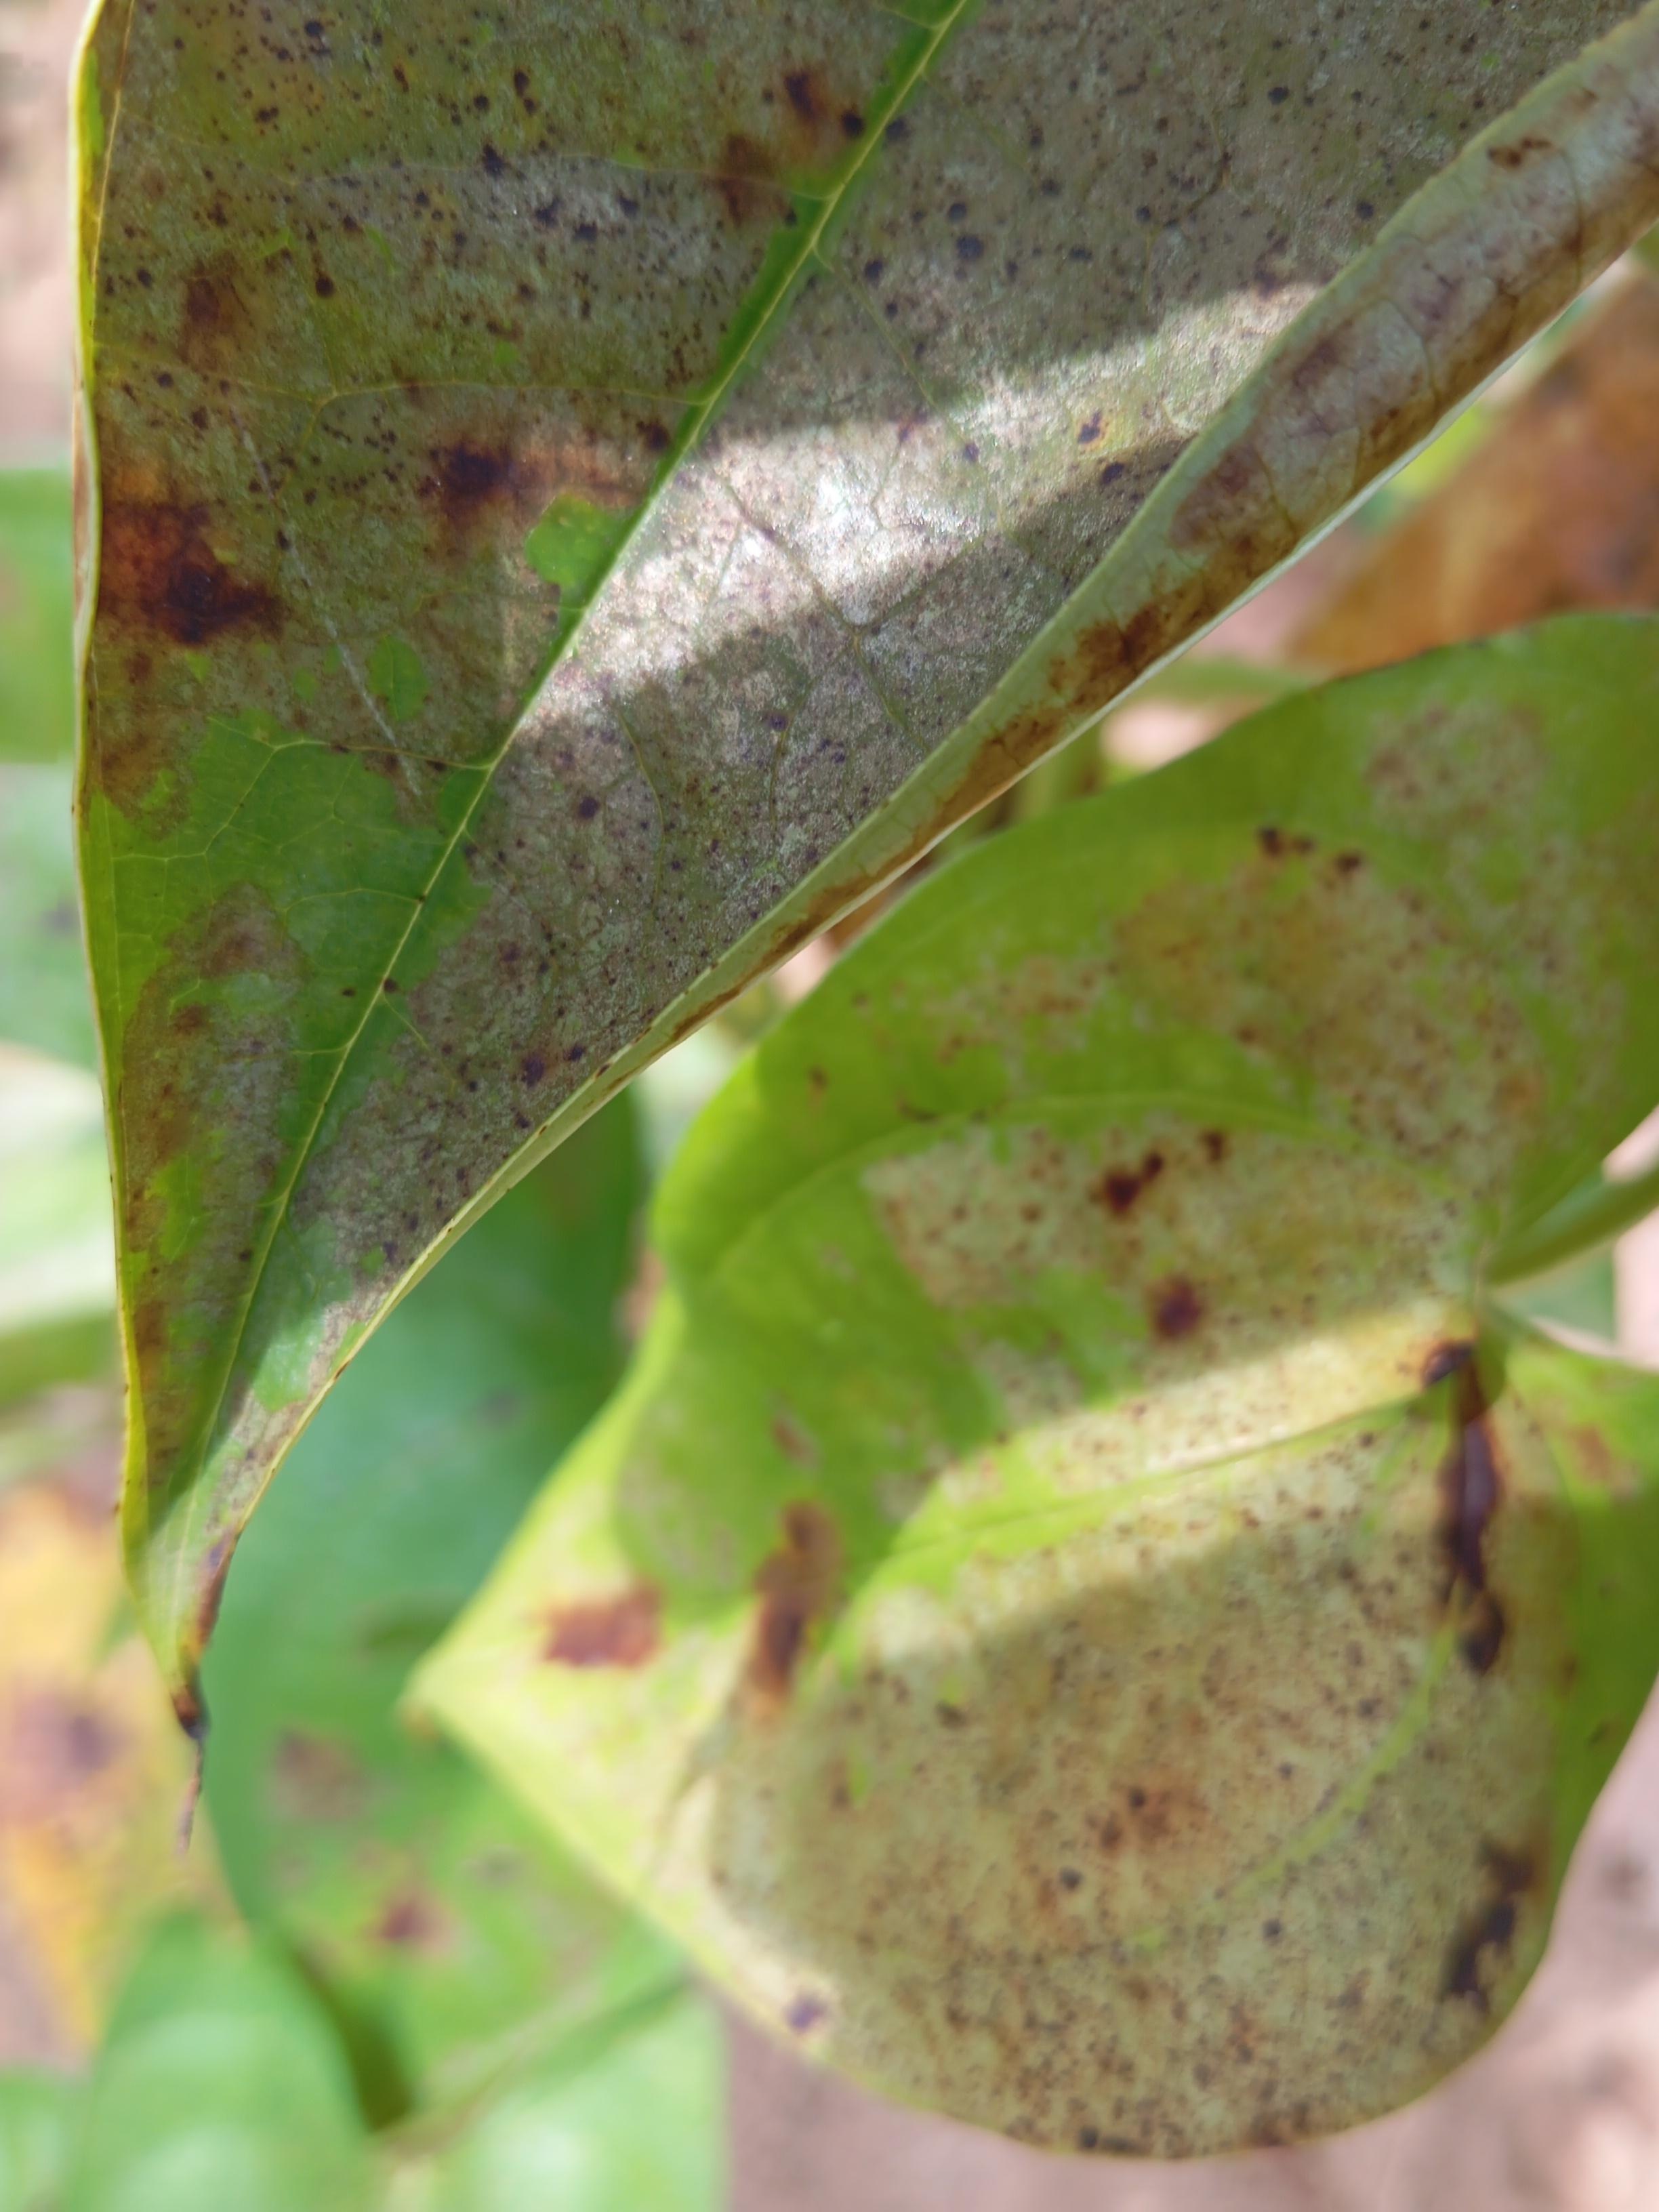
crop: yam
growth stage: sprouting emergence
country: Nigeria
